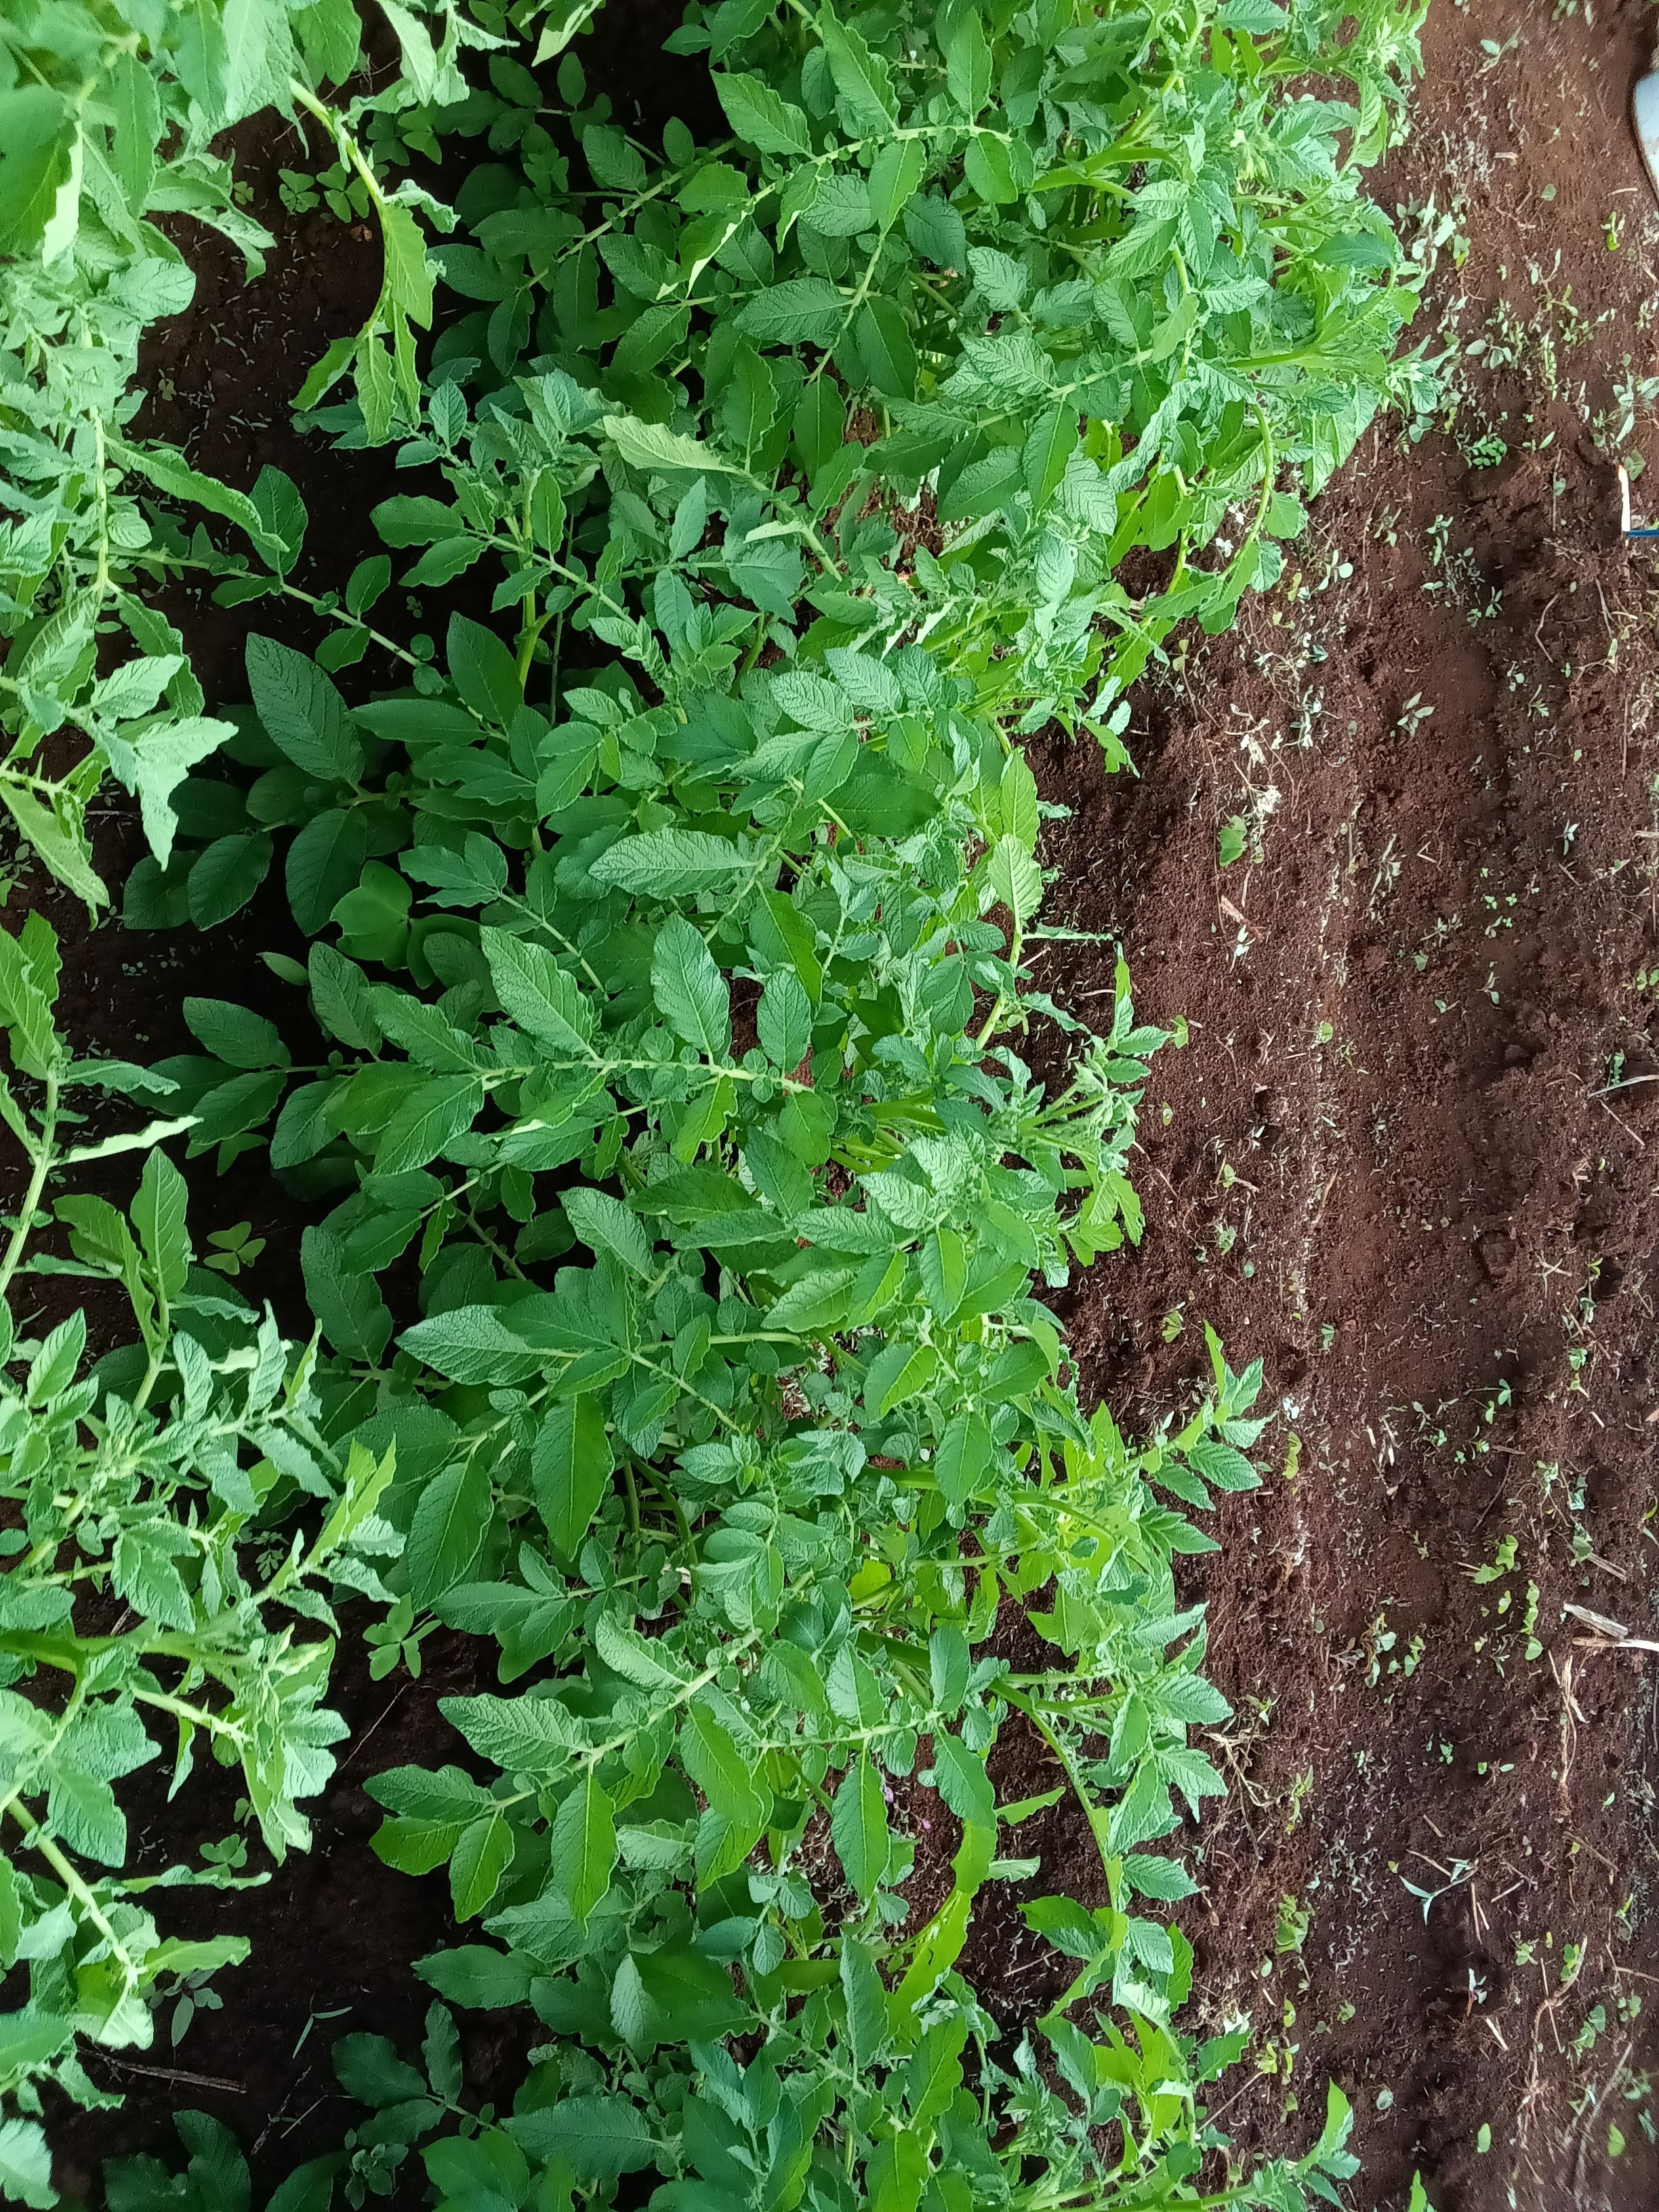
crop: potato
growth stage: flowering
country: Kenya
